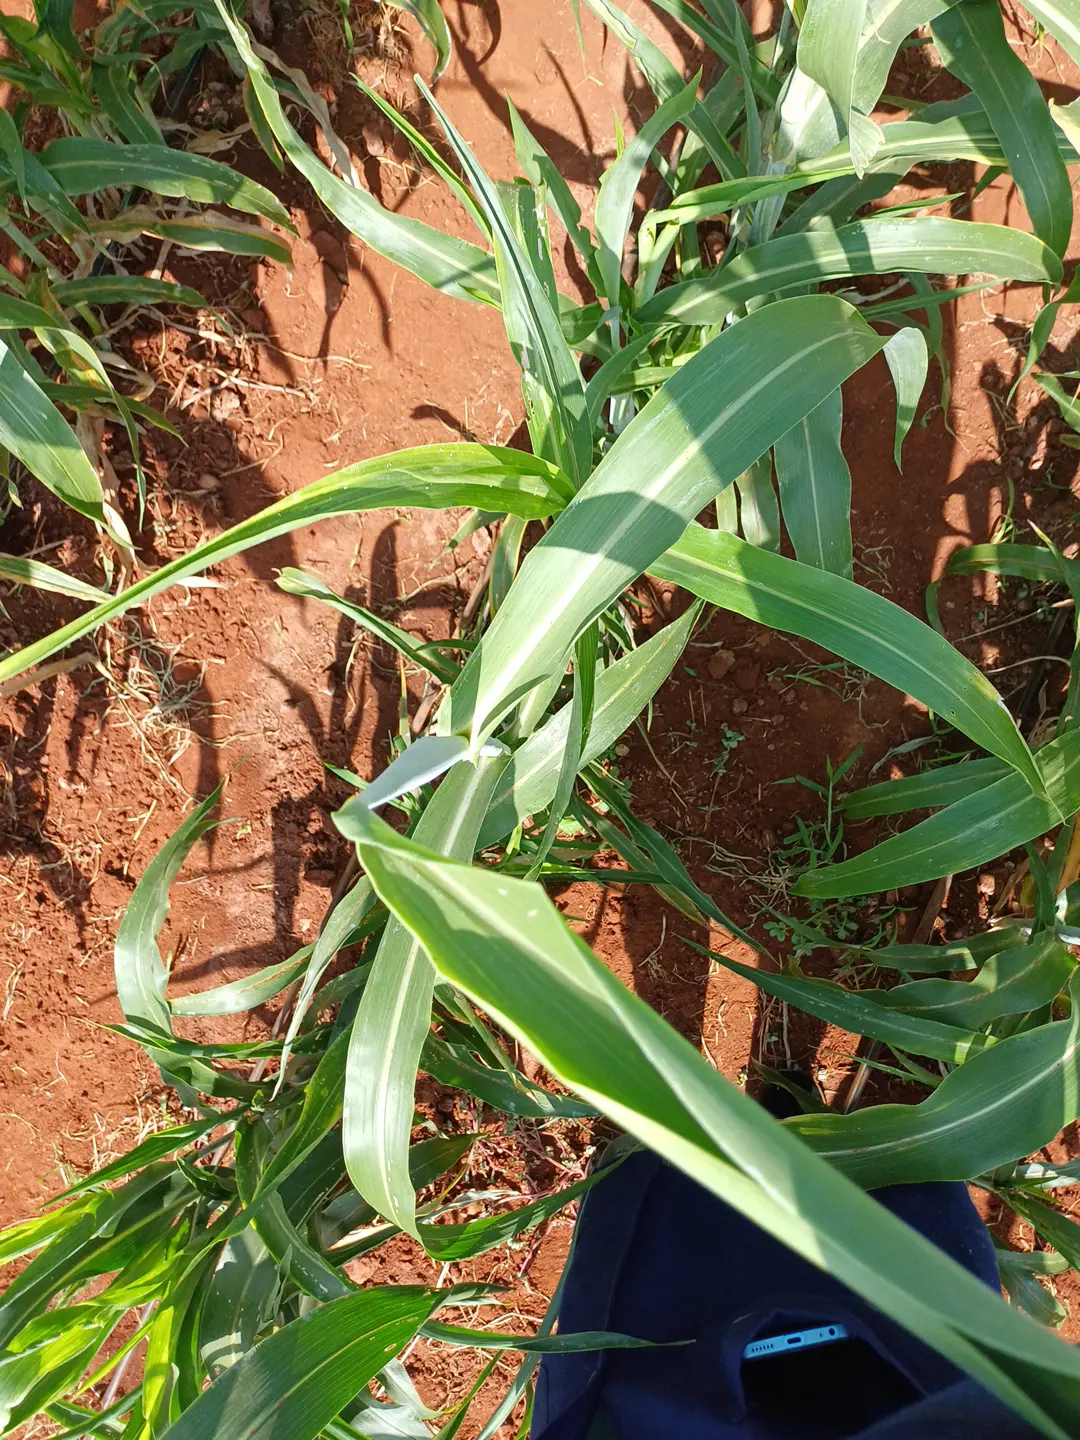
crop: sorghum
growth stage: heading tuber
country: Kenya
